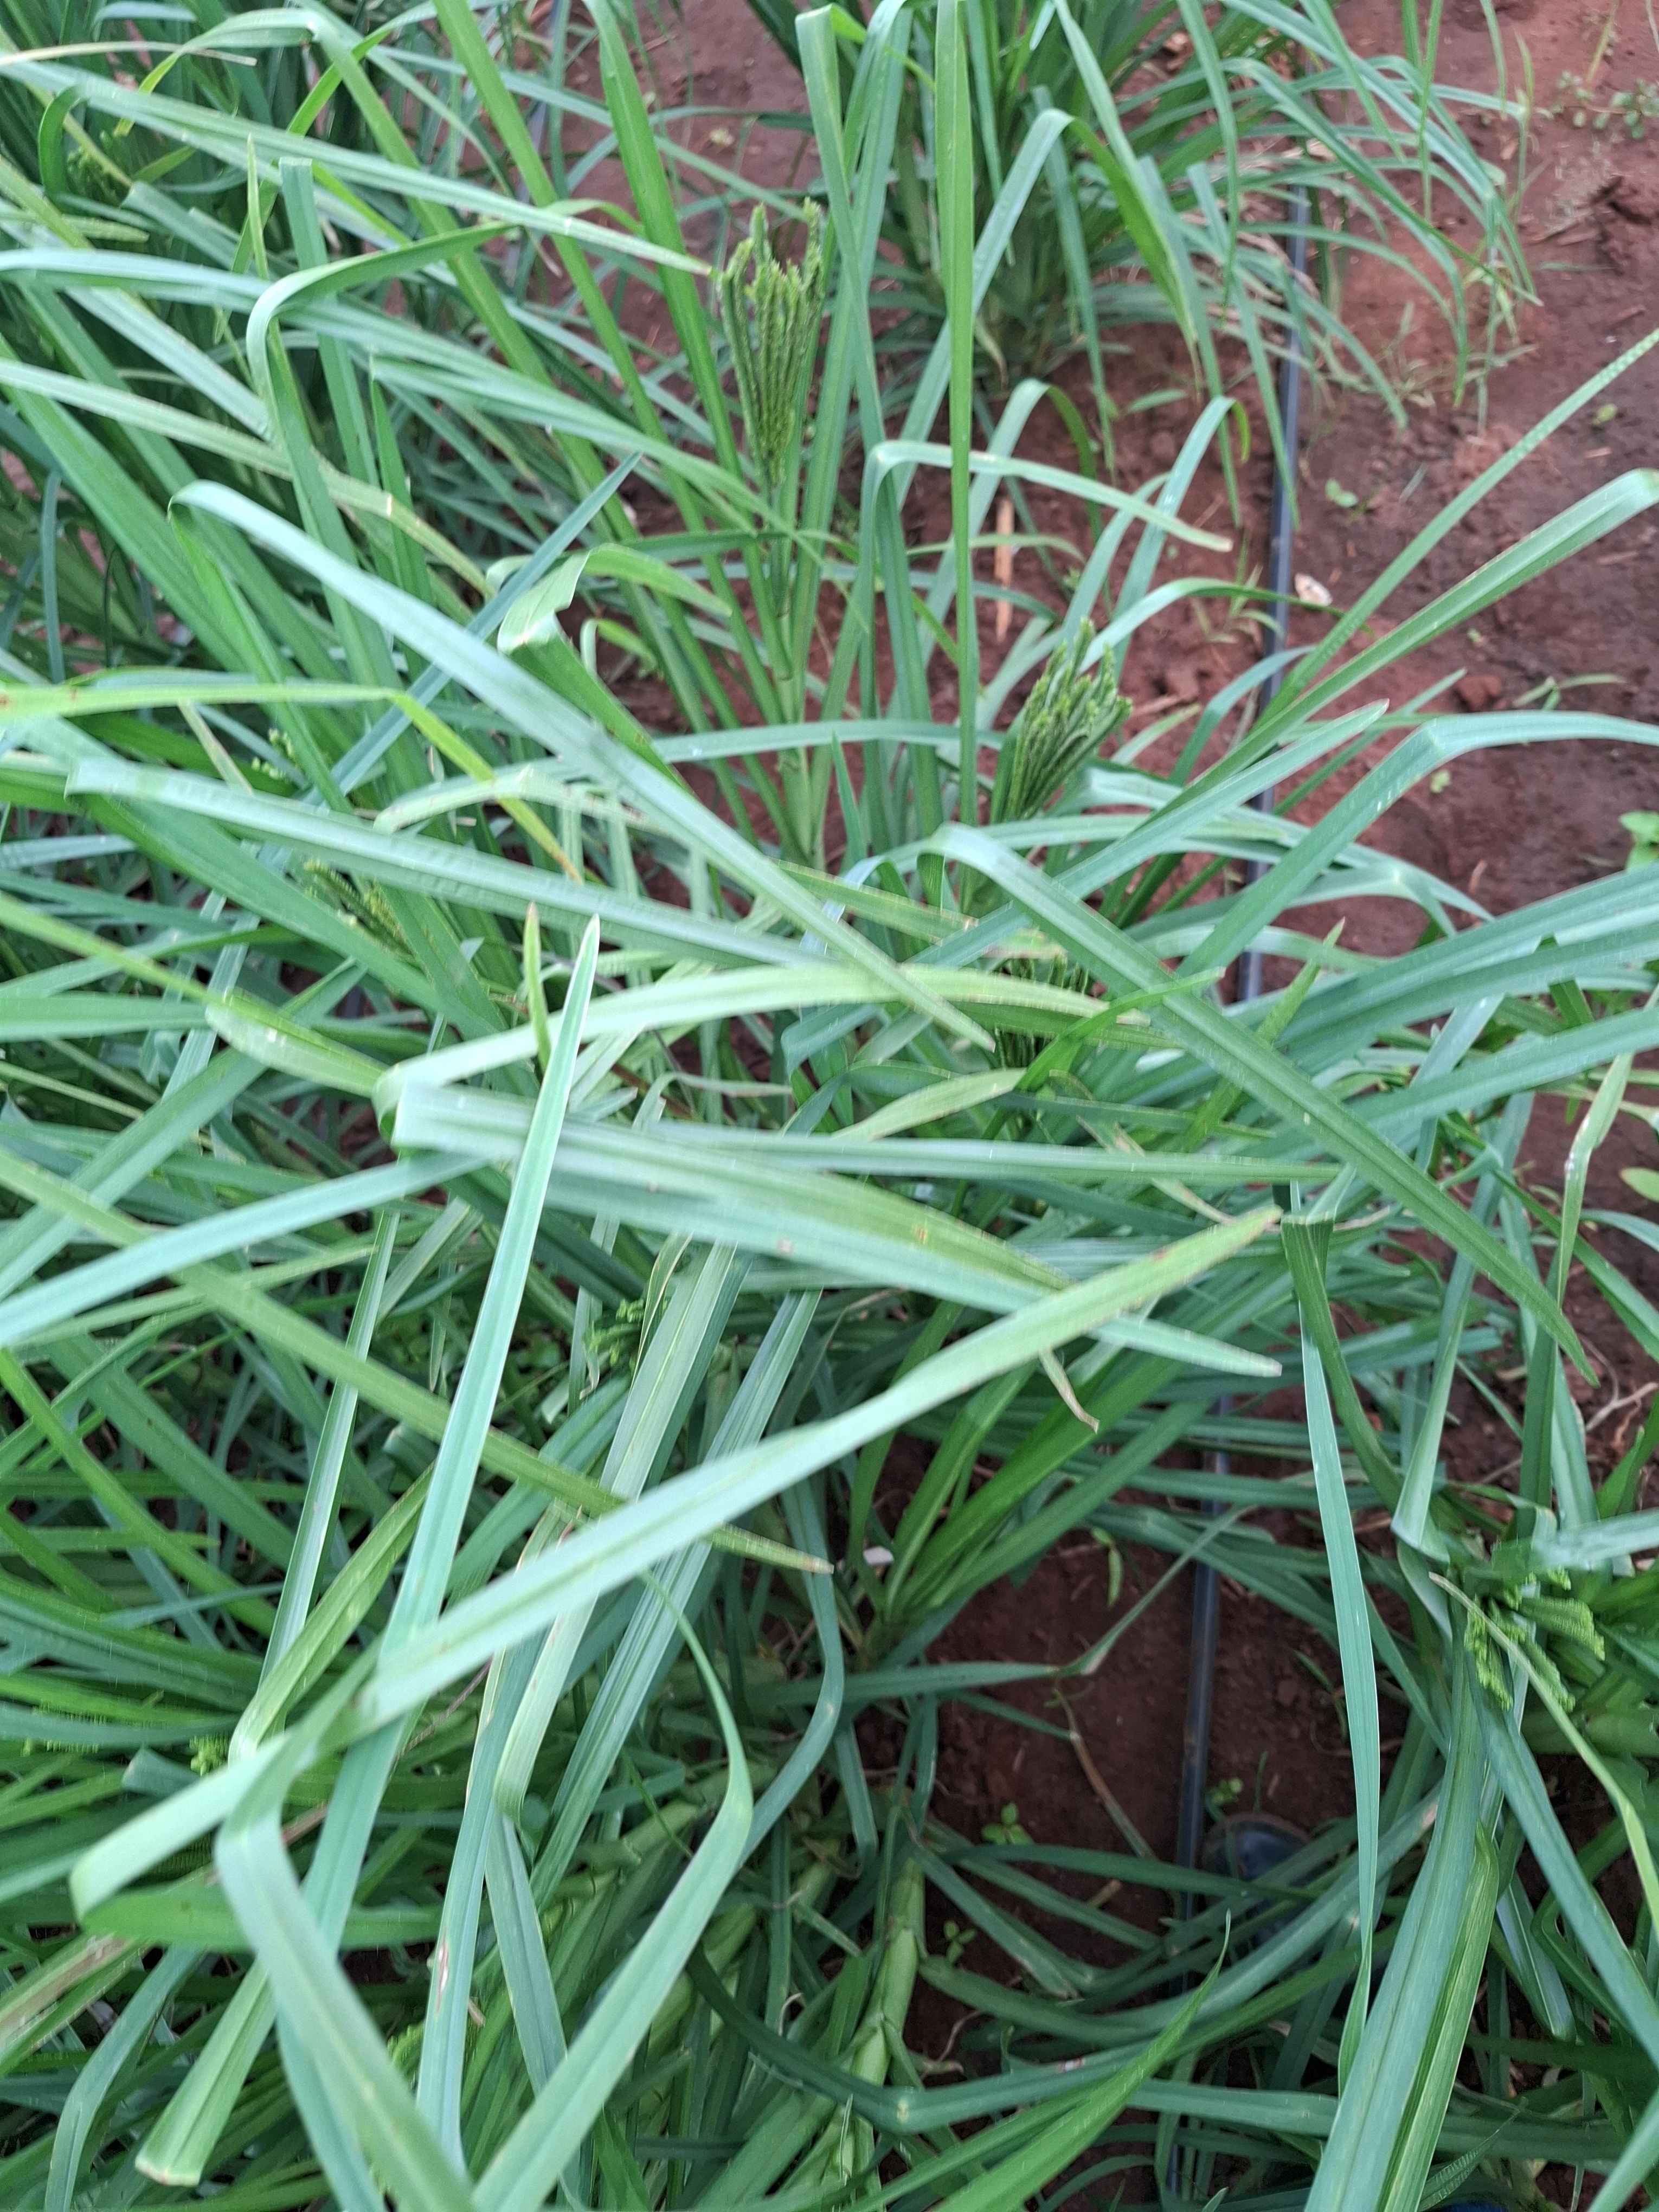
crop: finger millet
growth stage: flowering
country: Kenya
